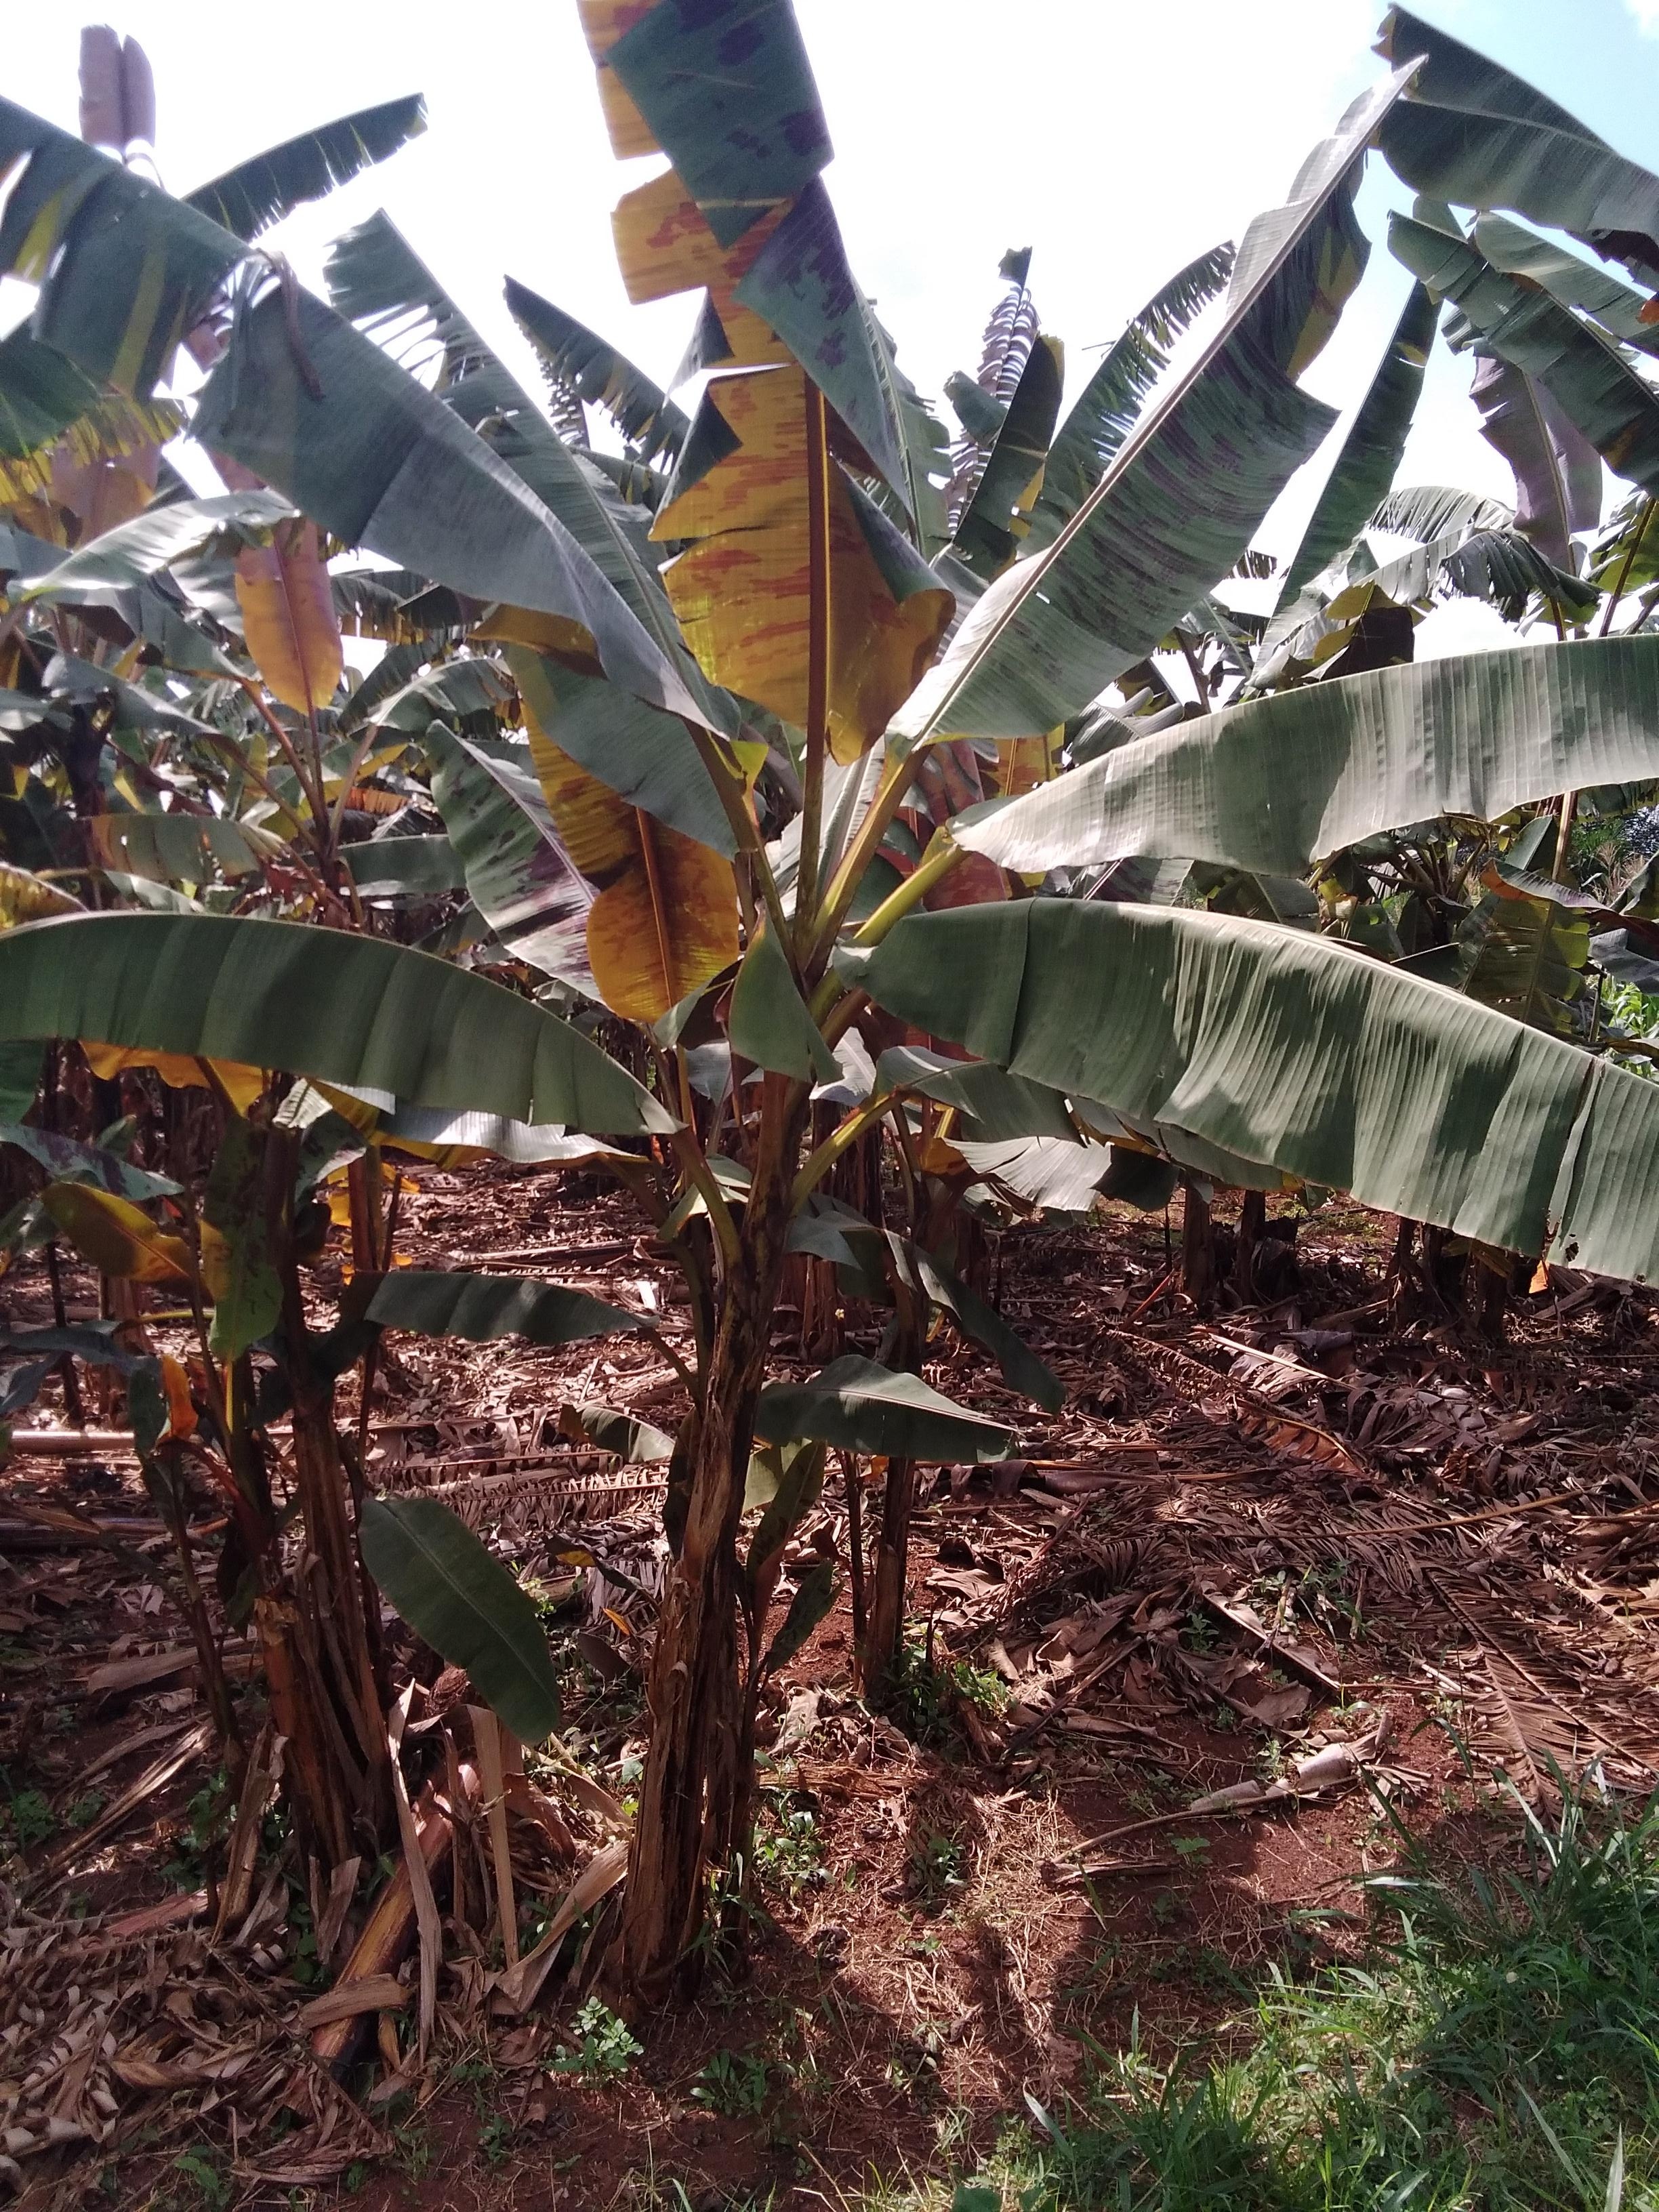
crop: banana
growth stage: vegetative
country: Tanzania
